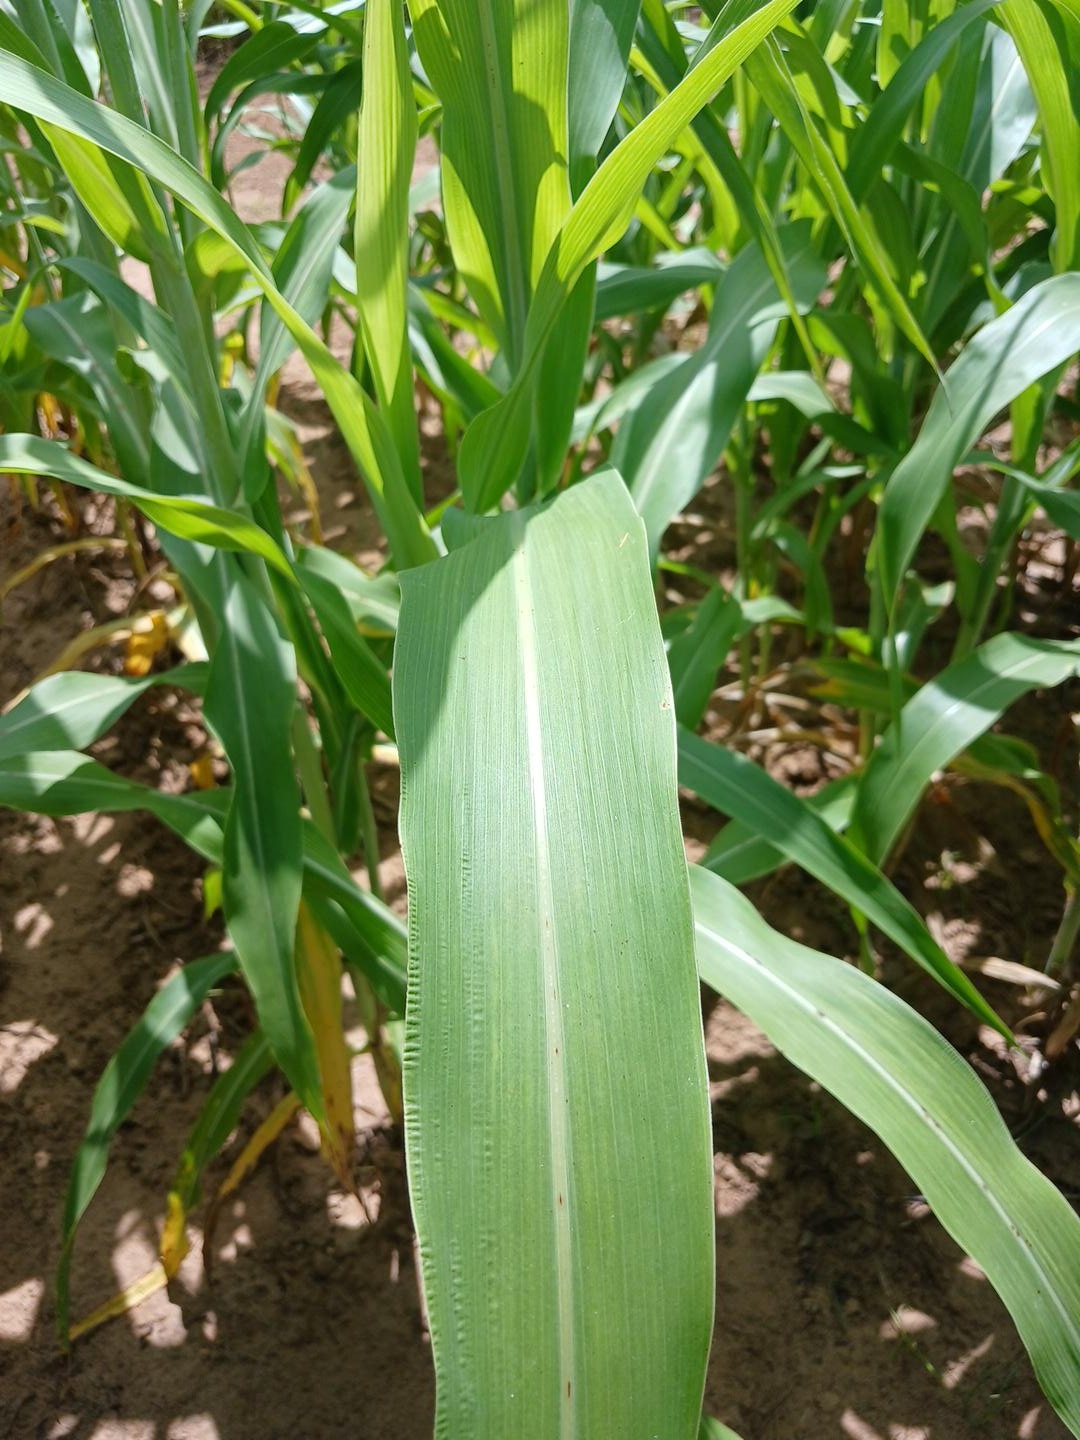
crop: sorghum
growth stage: vegetative
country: Senegal
